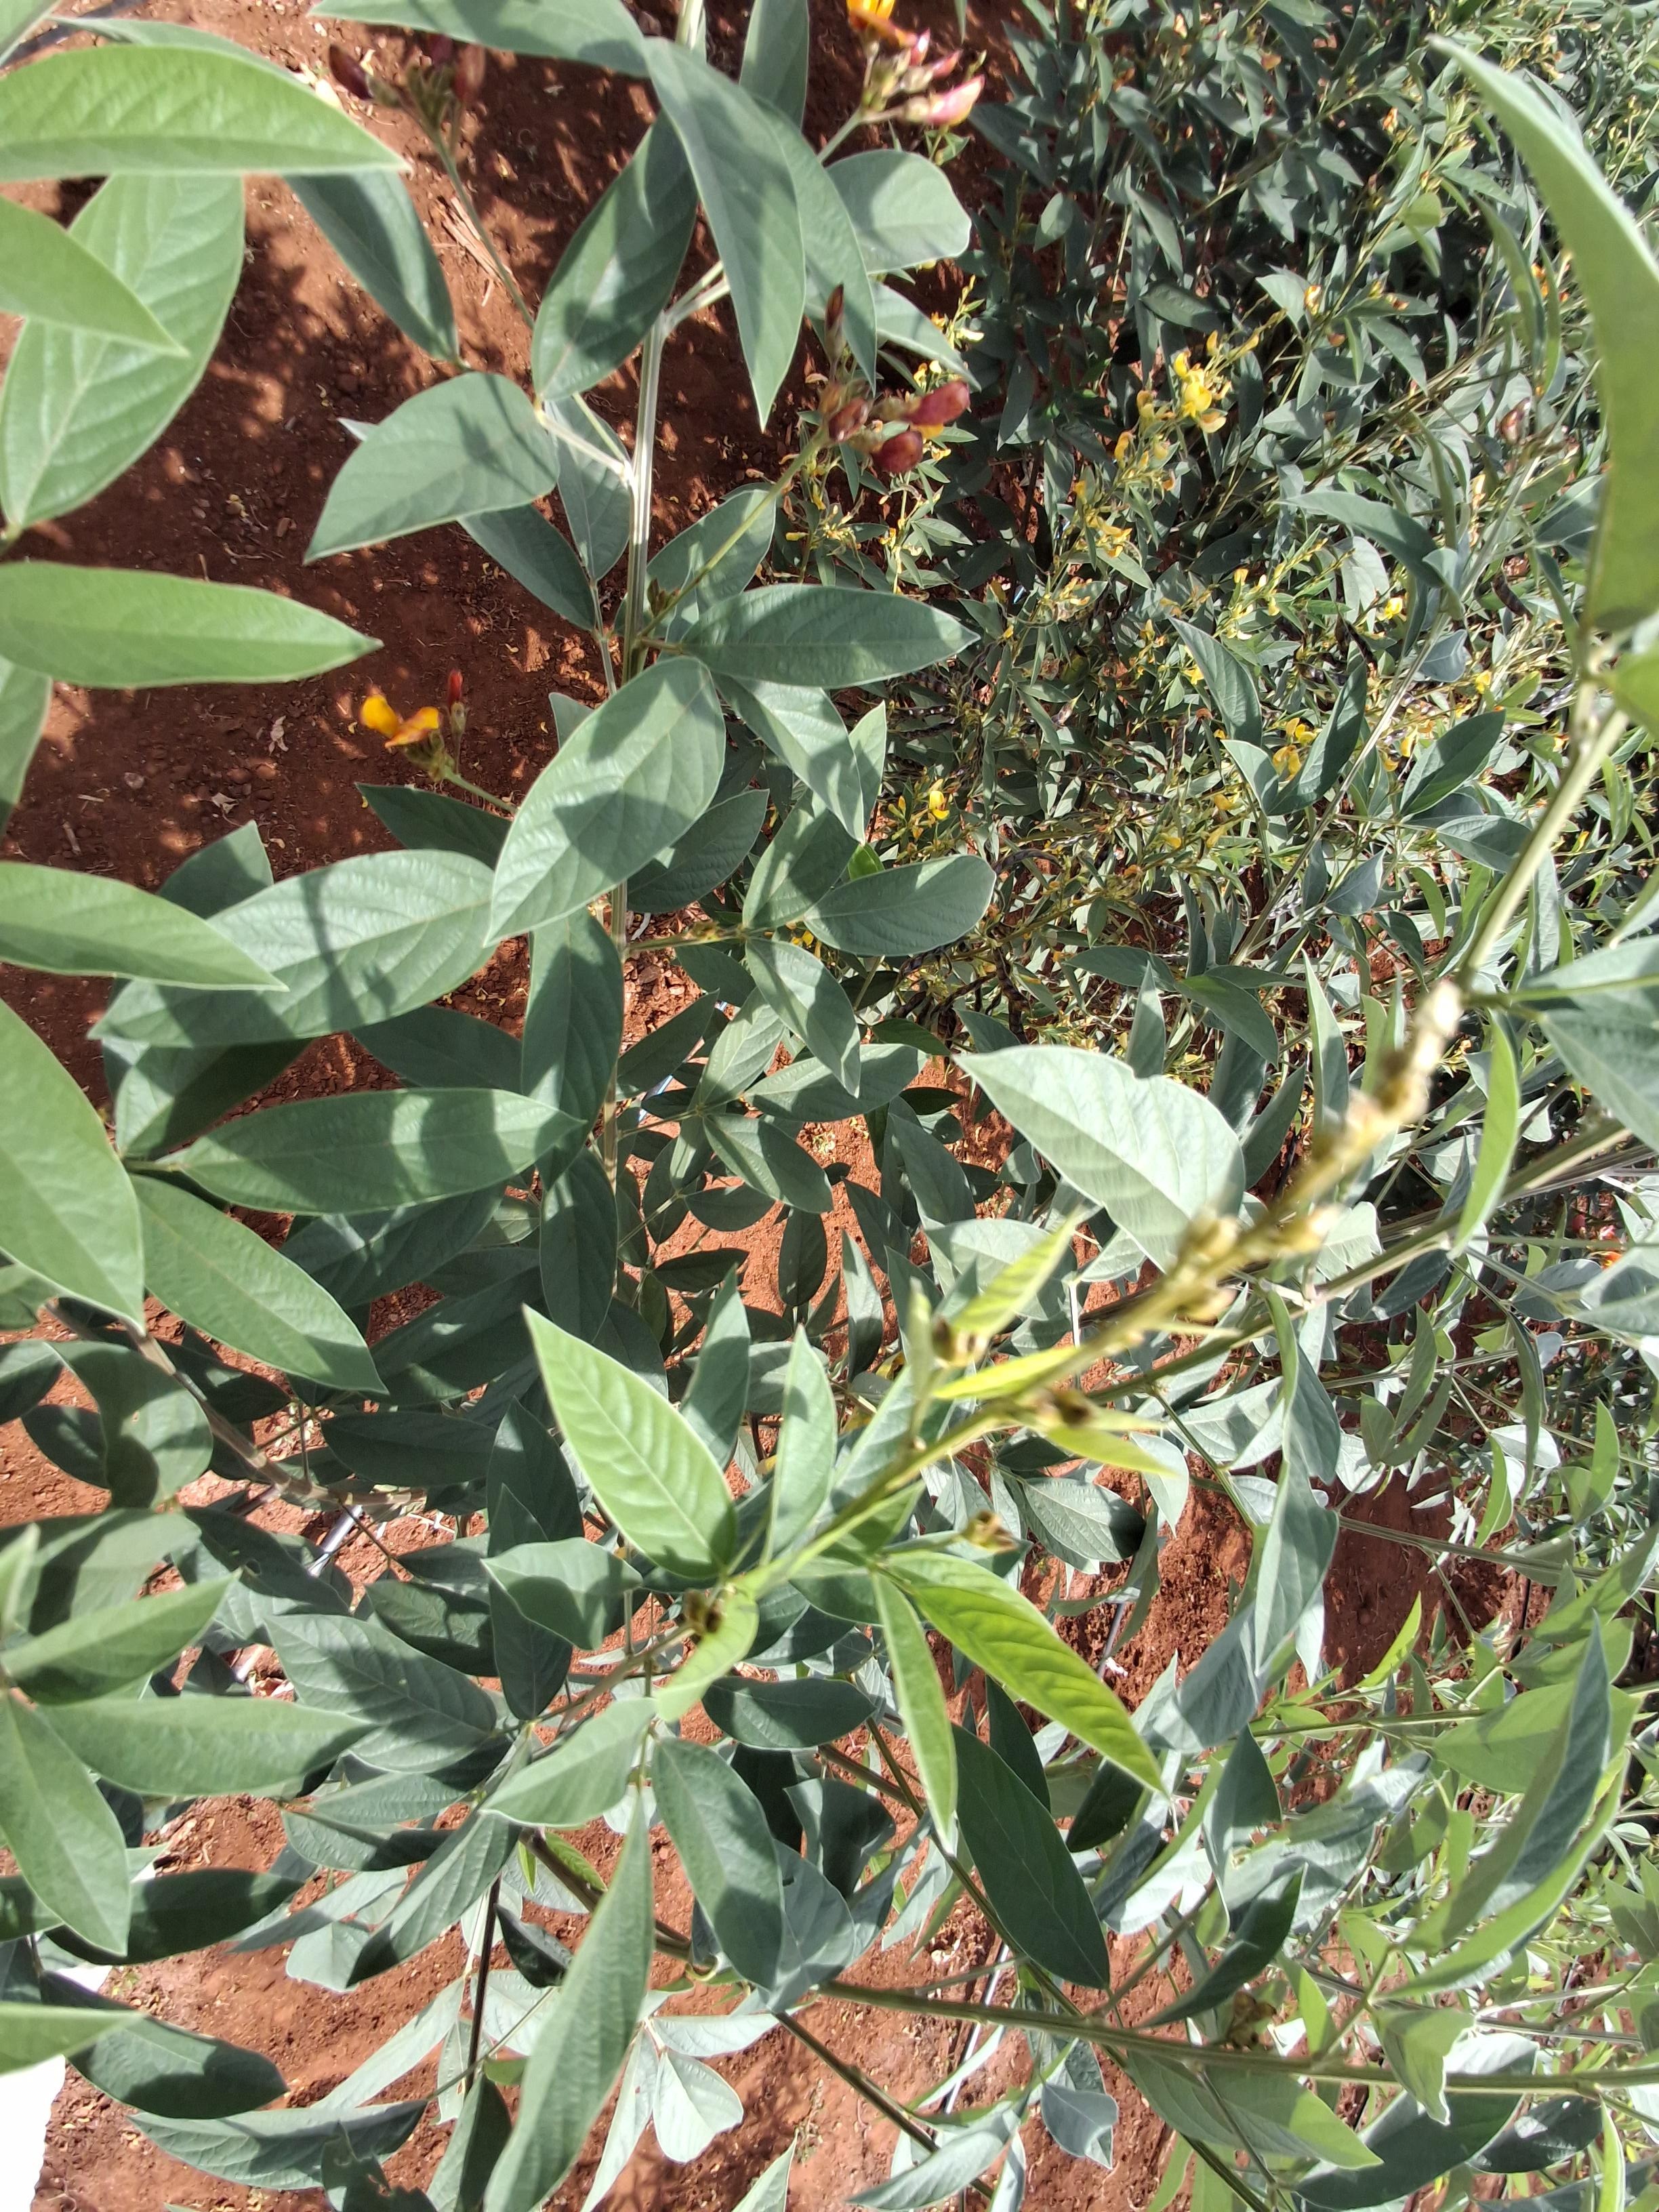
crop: pigeonpea
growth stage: development pod
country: Kenya
